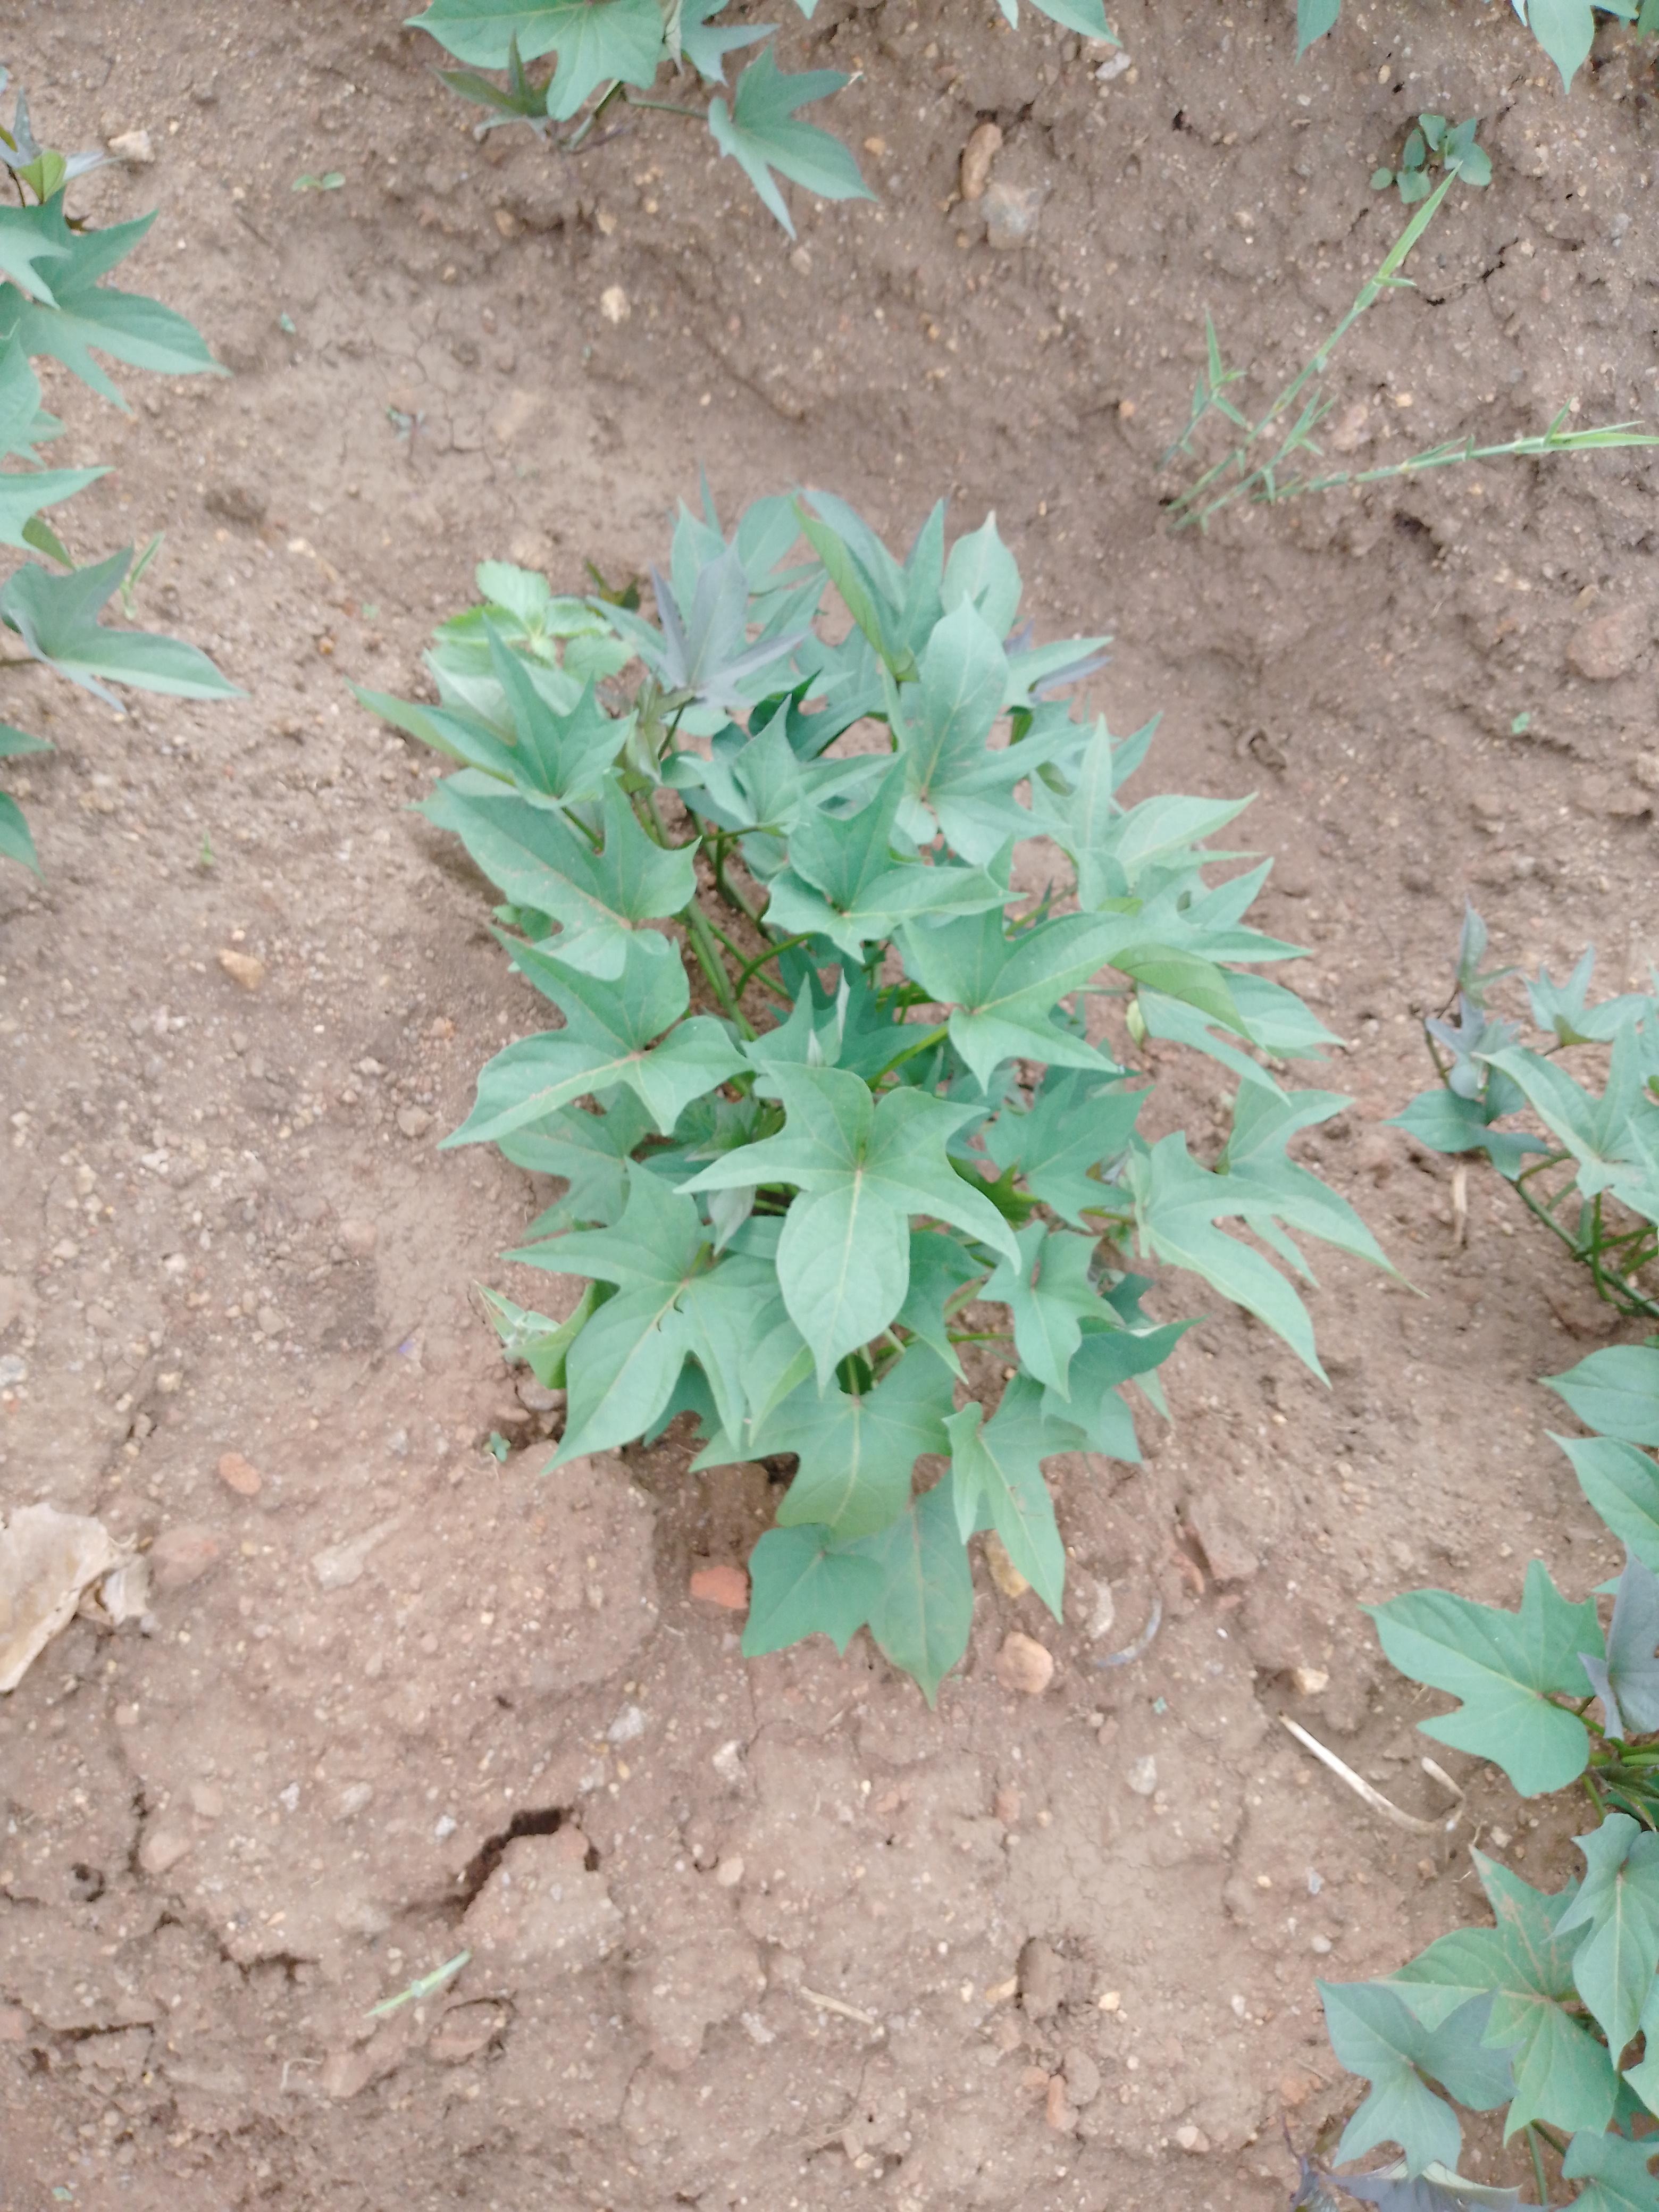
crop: sweet potato
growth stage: vegetative
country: Malawi
